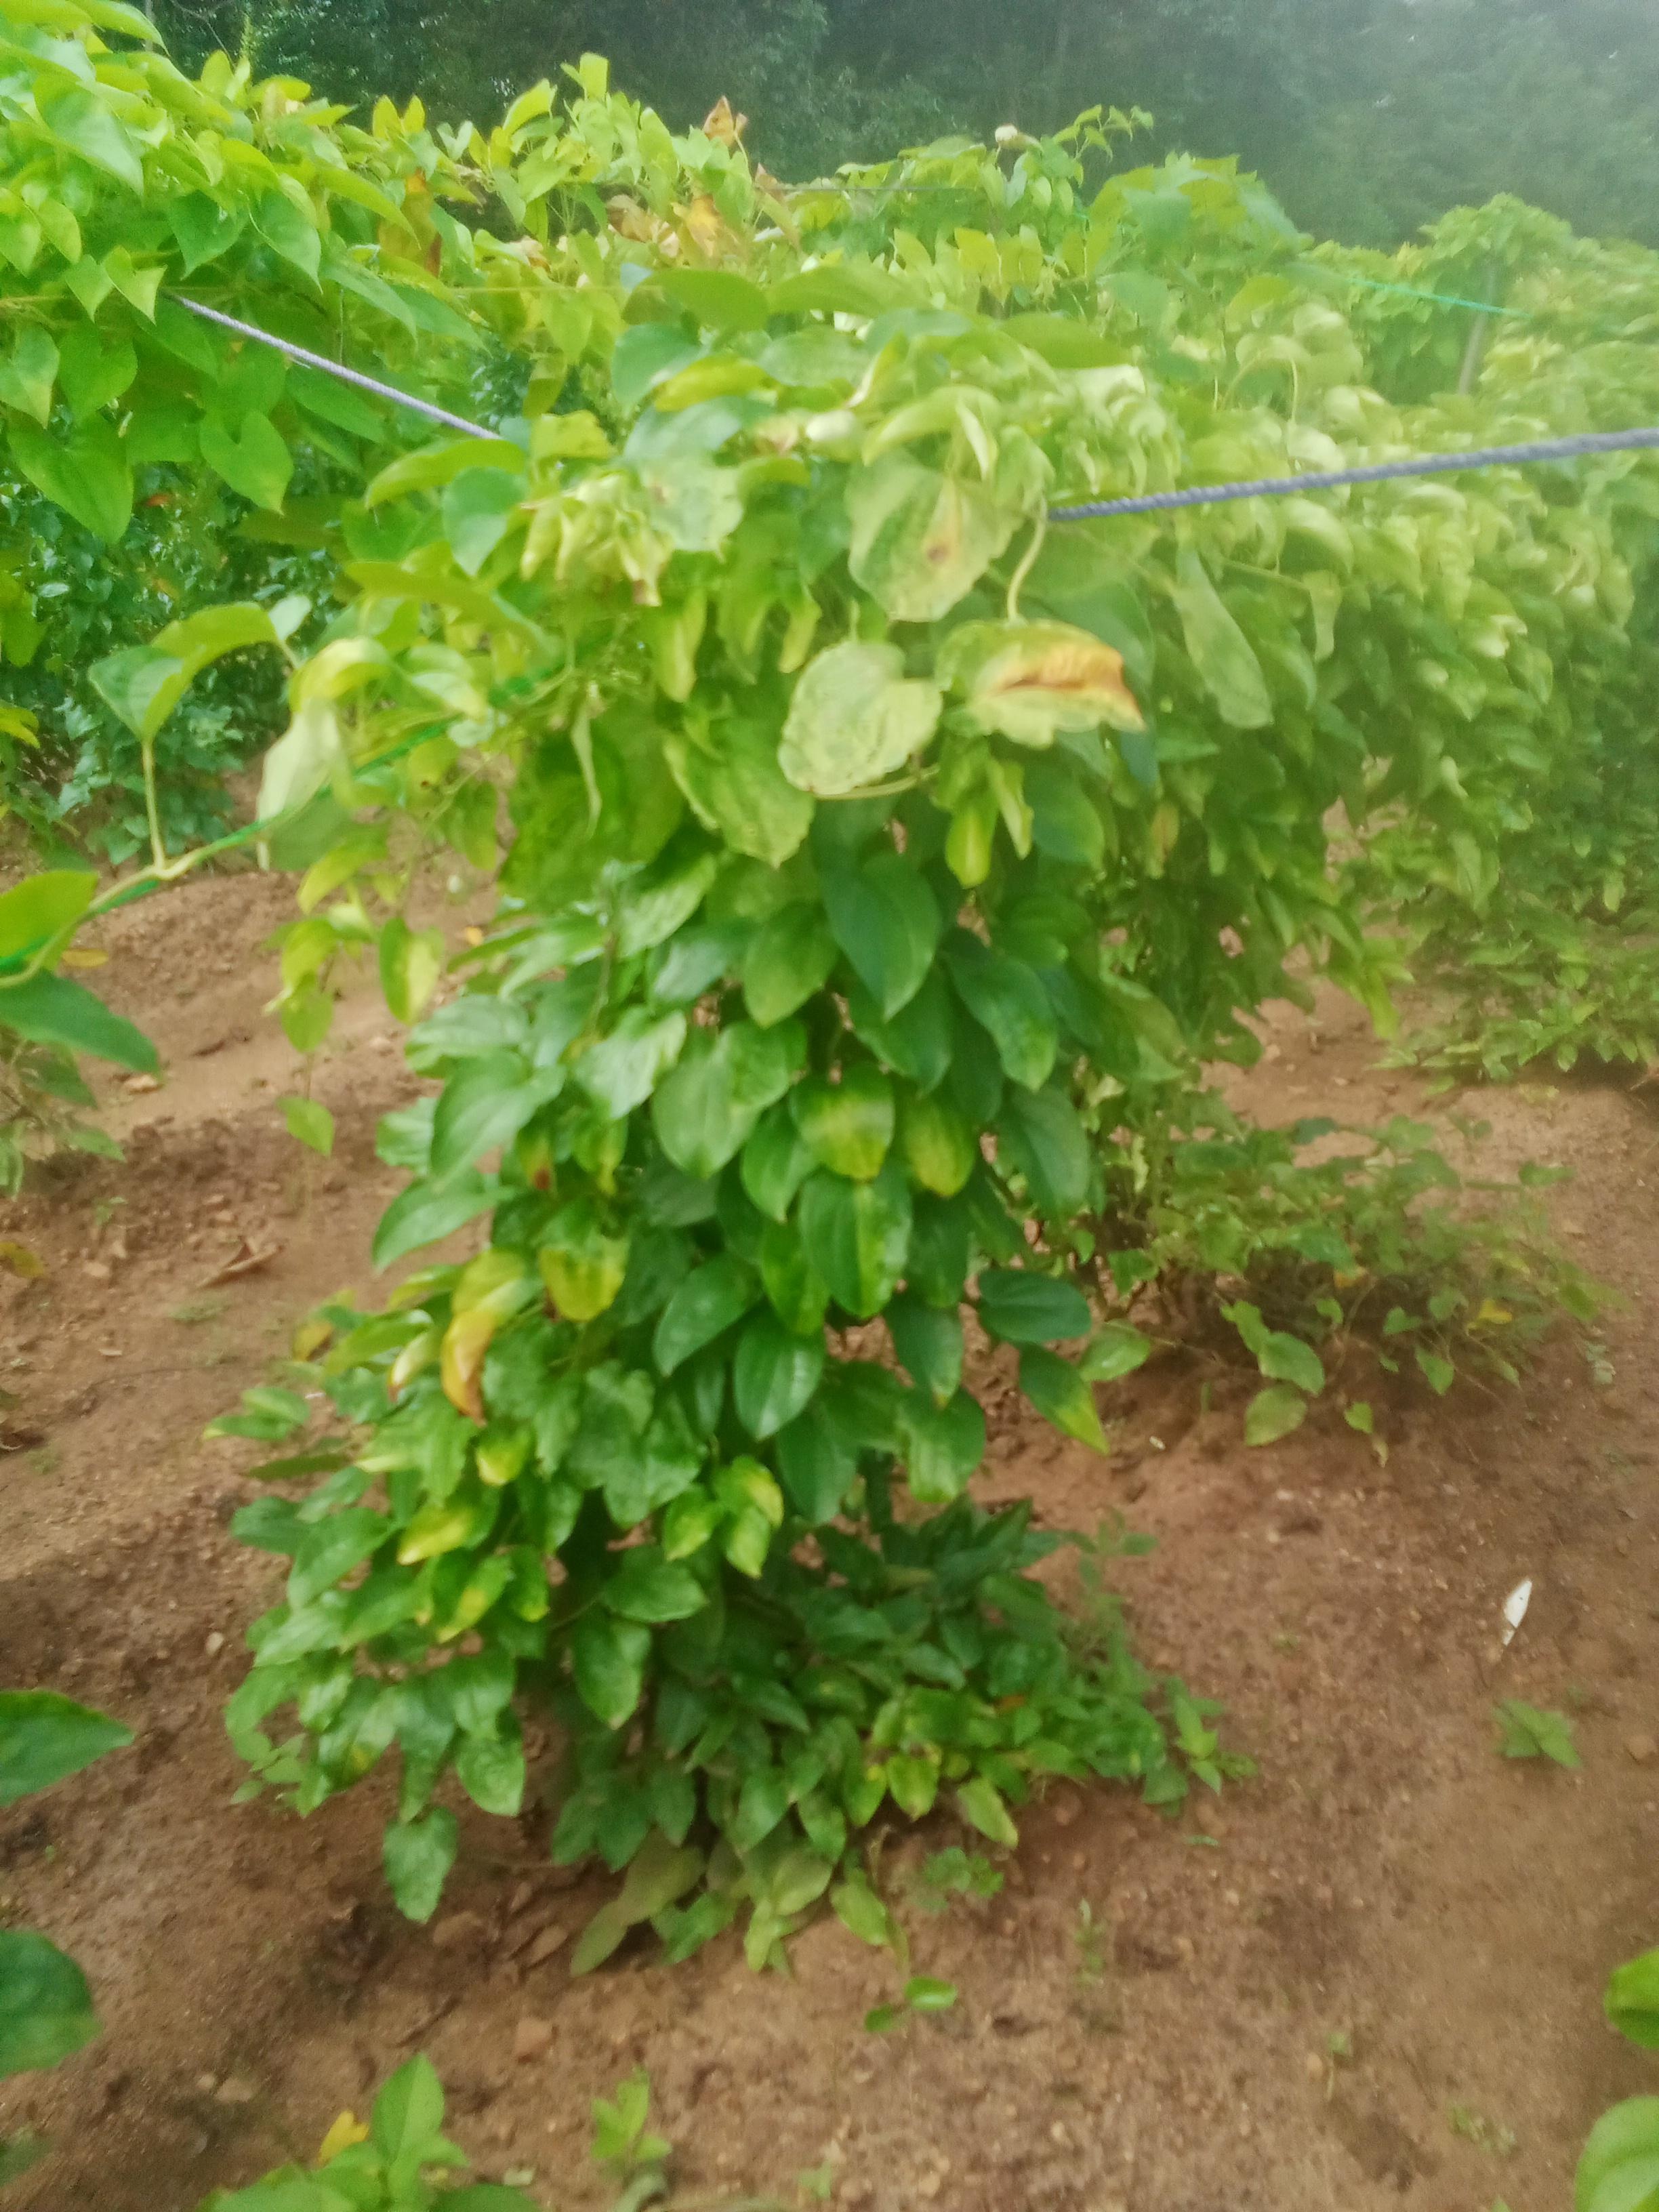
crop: yam
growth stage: vegetative
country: Nigeria
